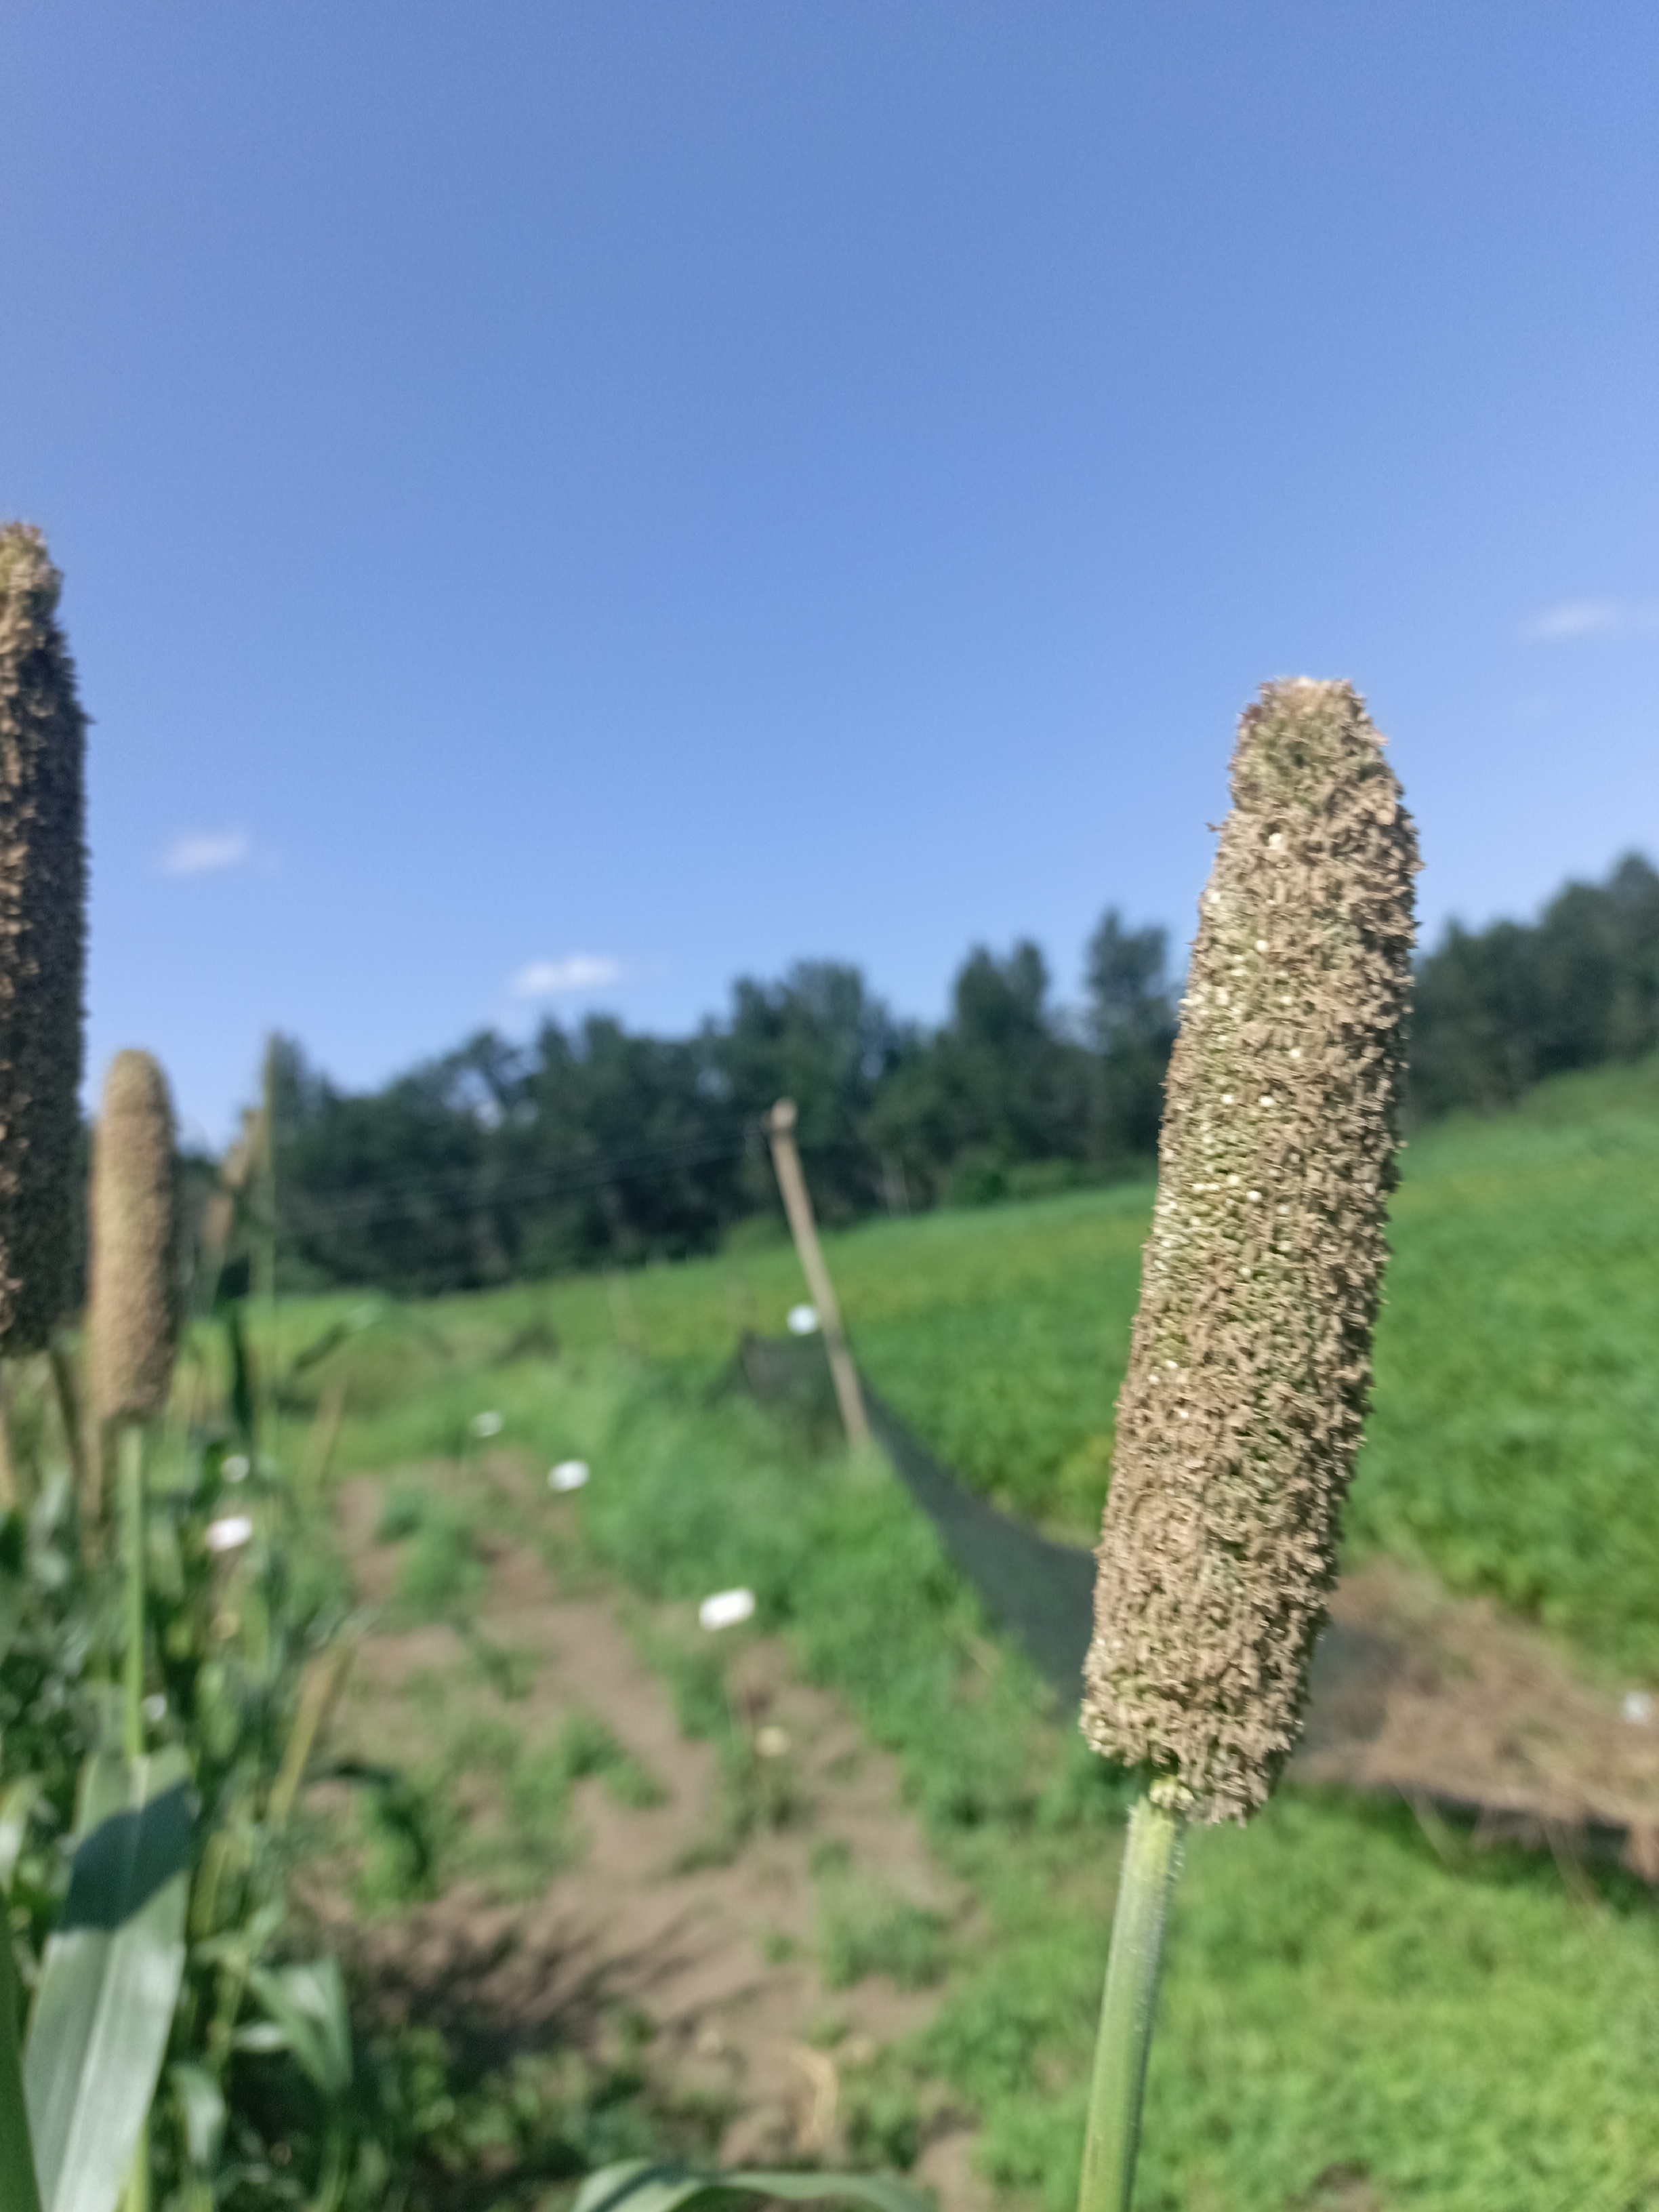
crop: pearl millet
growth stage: heading tuber
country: Tanzania
